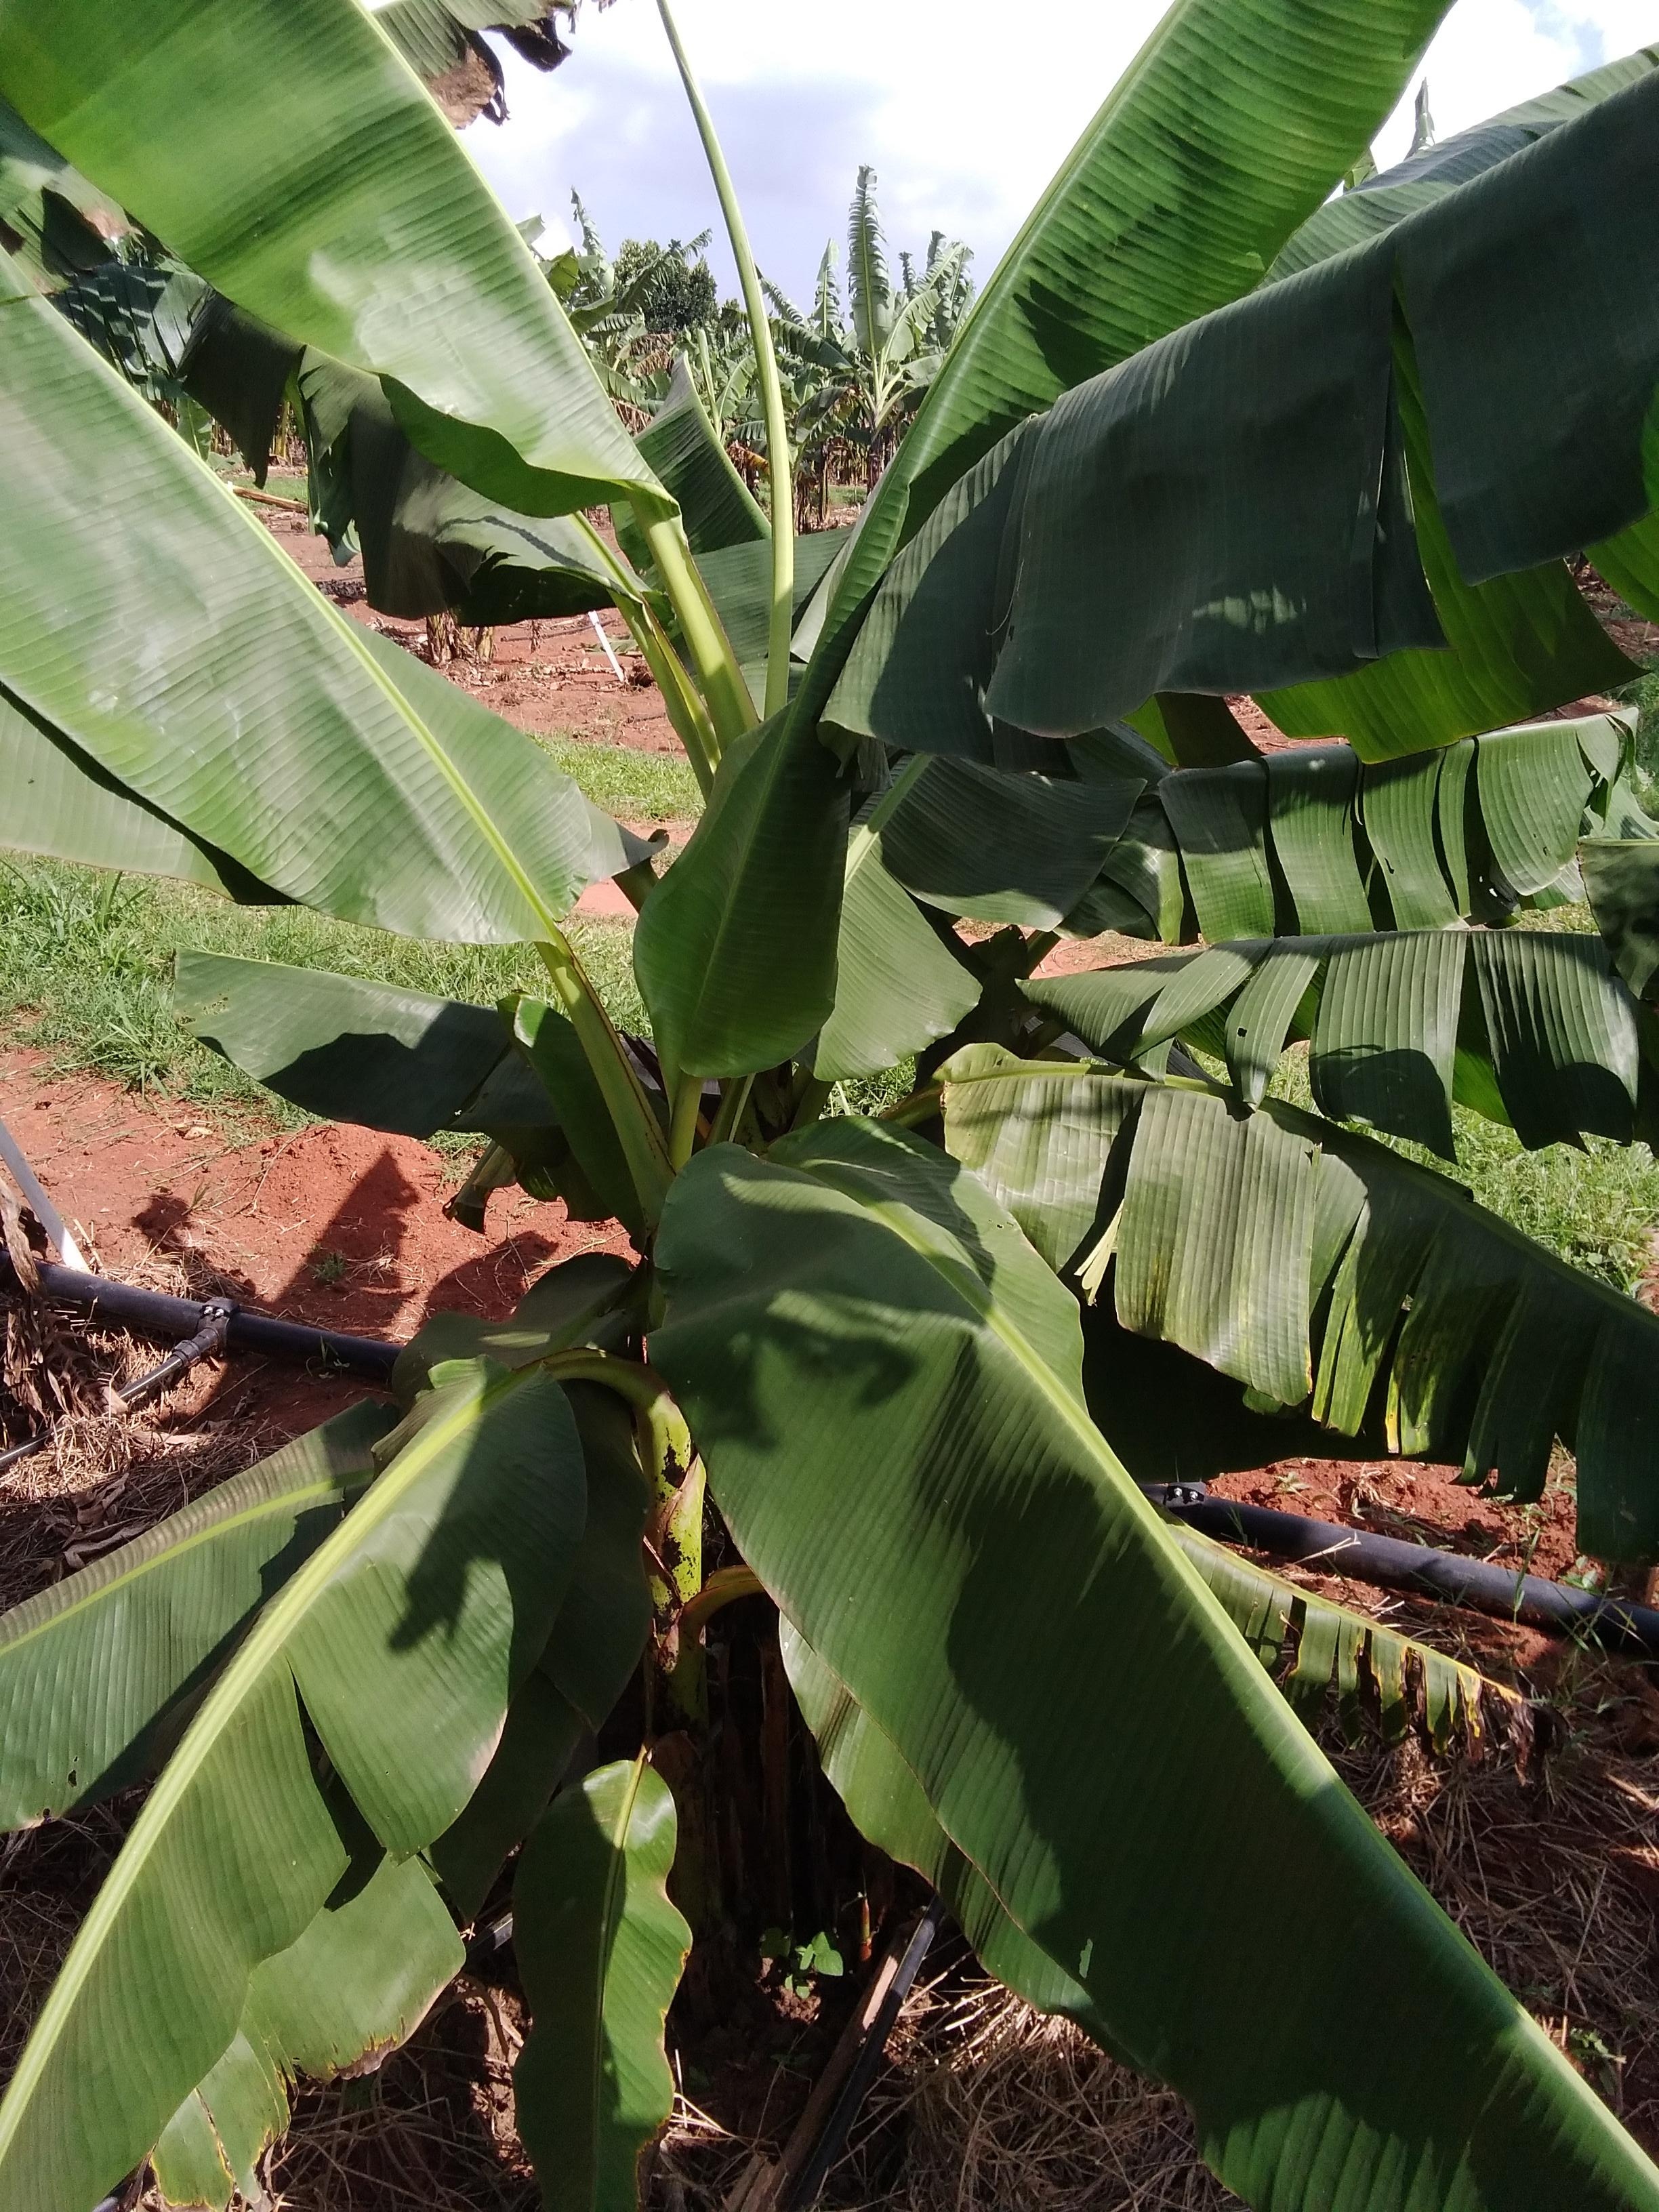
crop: banana
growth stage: vegetative
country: Tanzania
